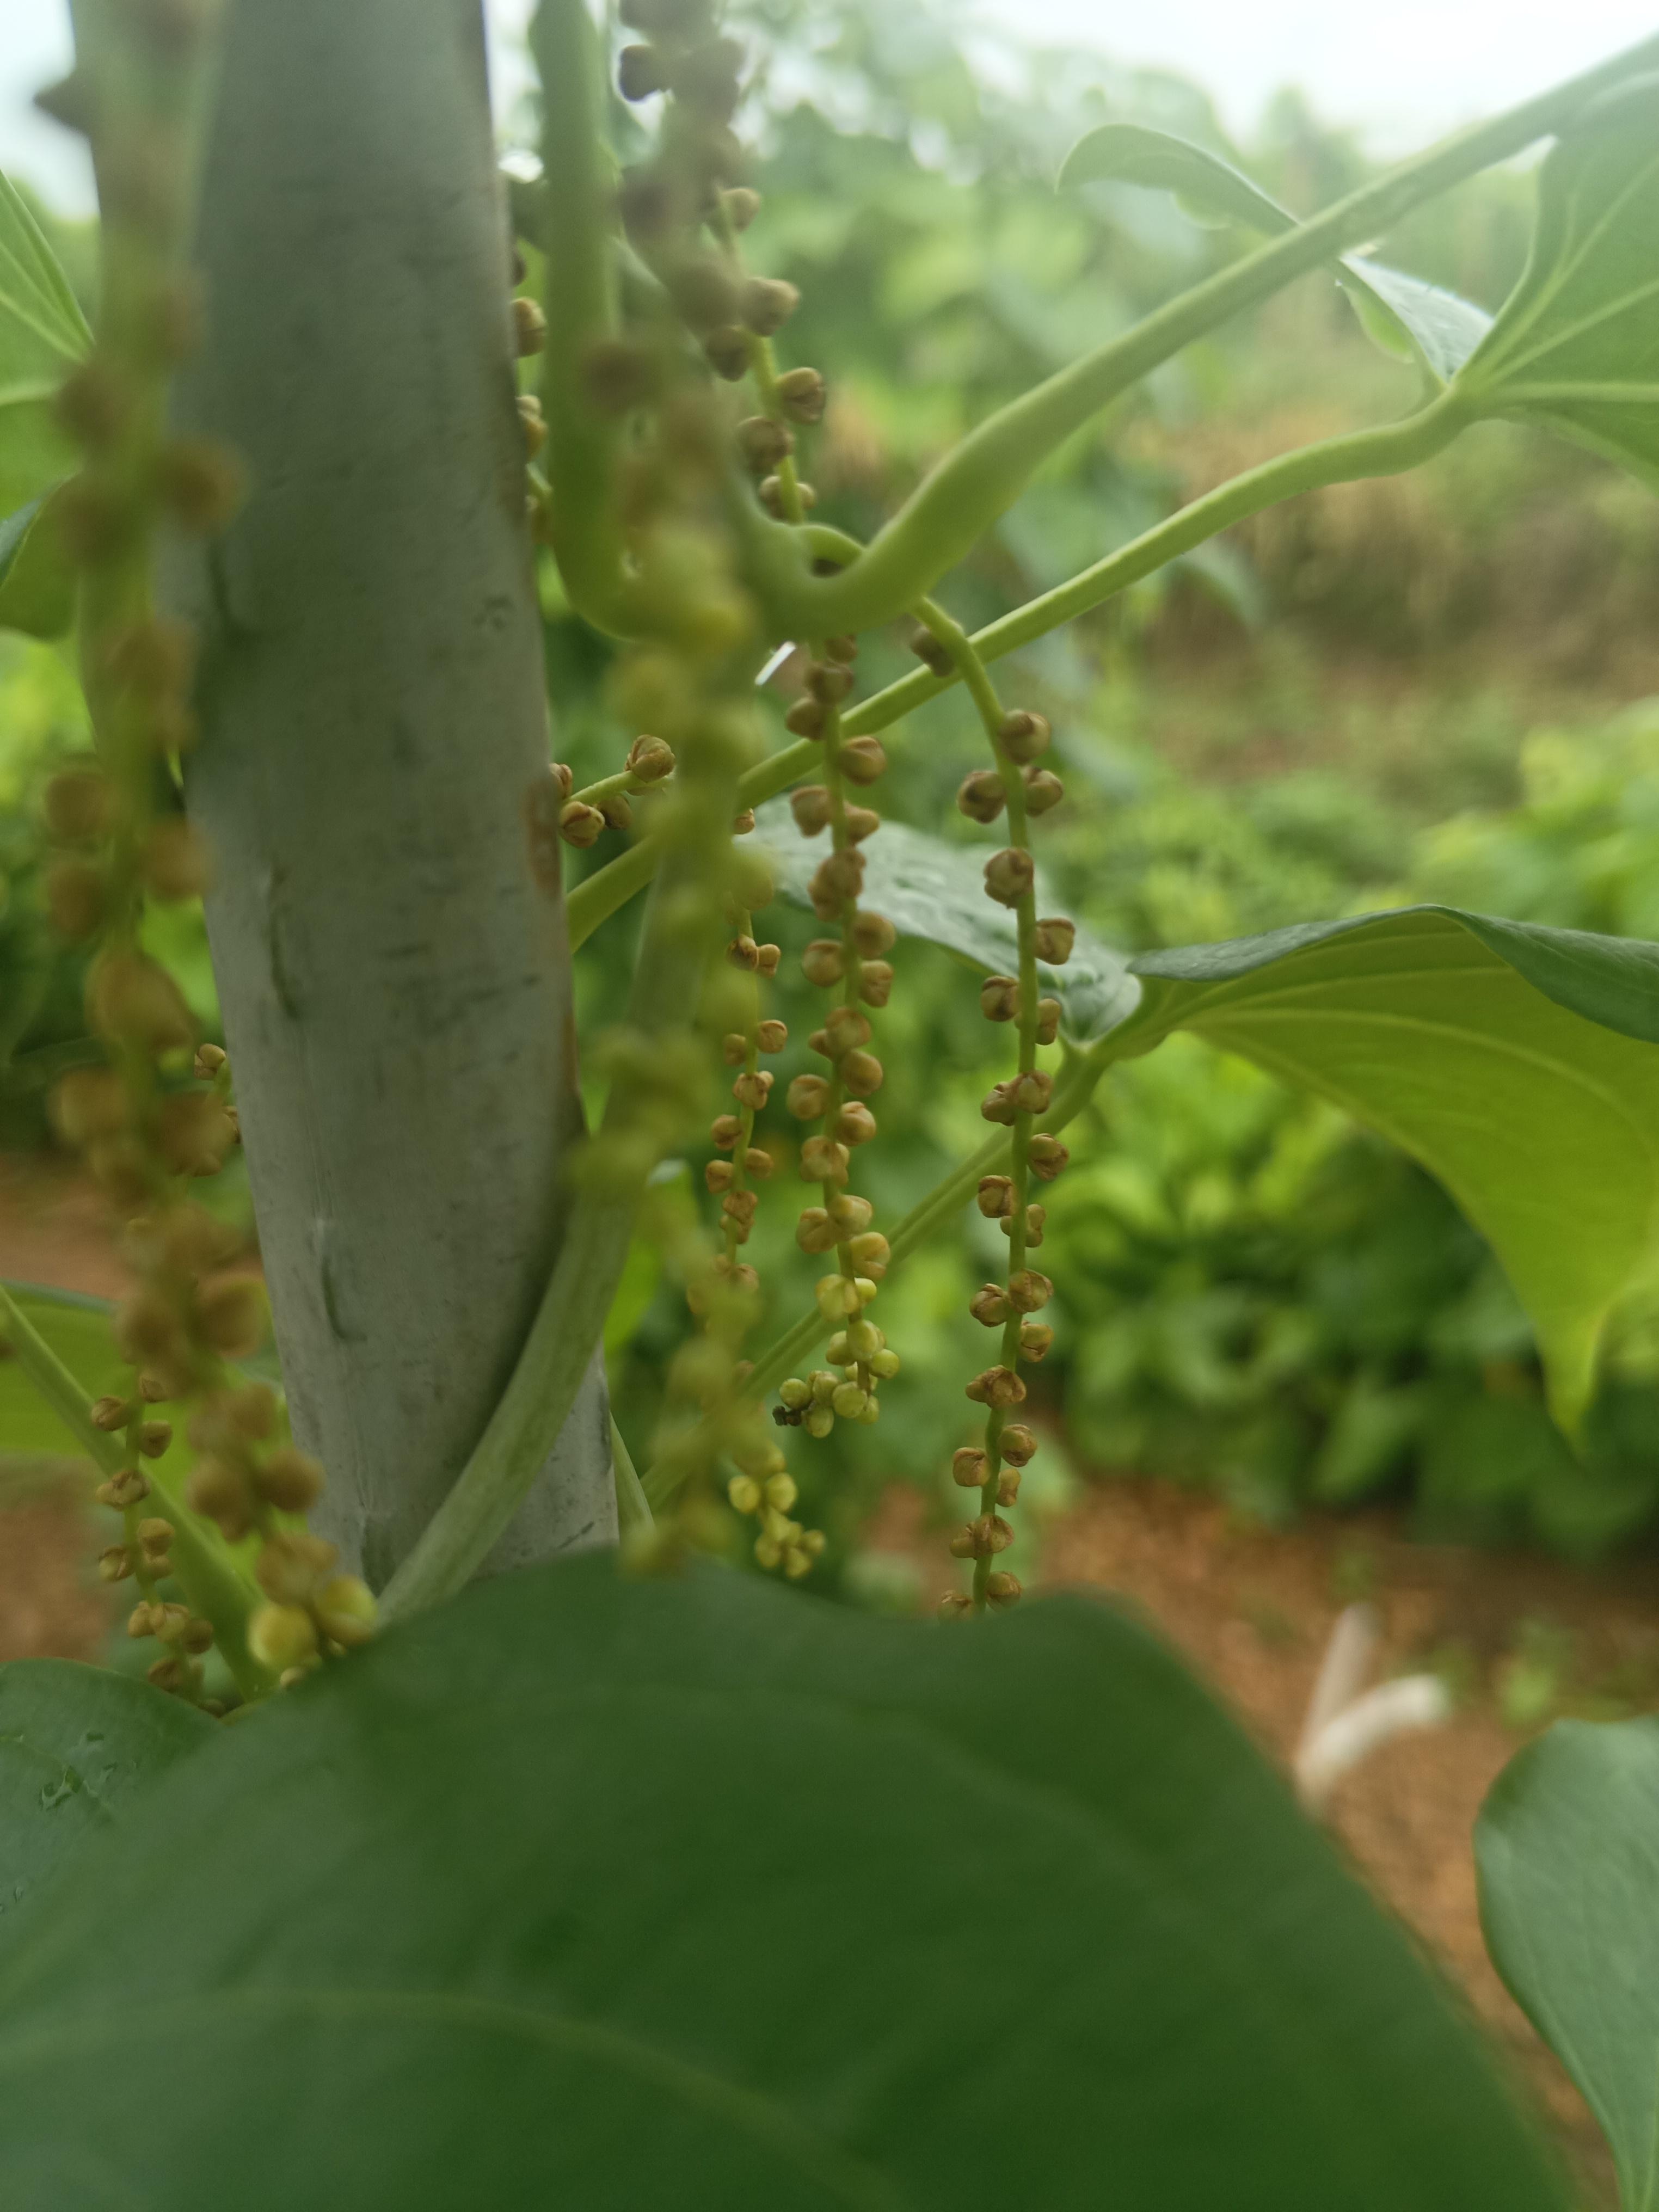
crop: yam
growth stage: flowering
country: Nigeria
